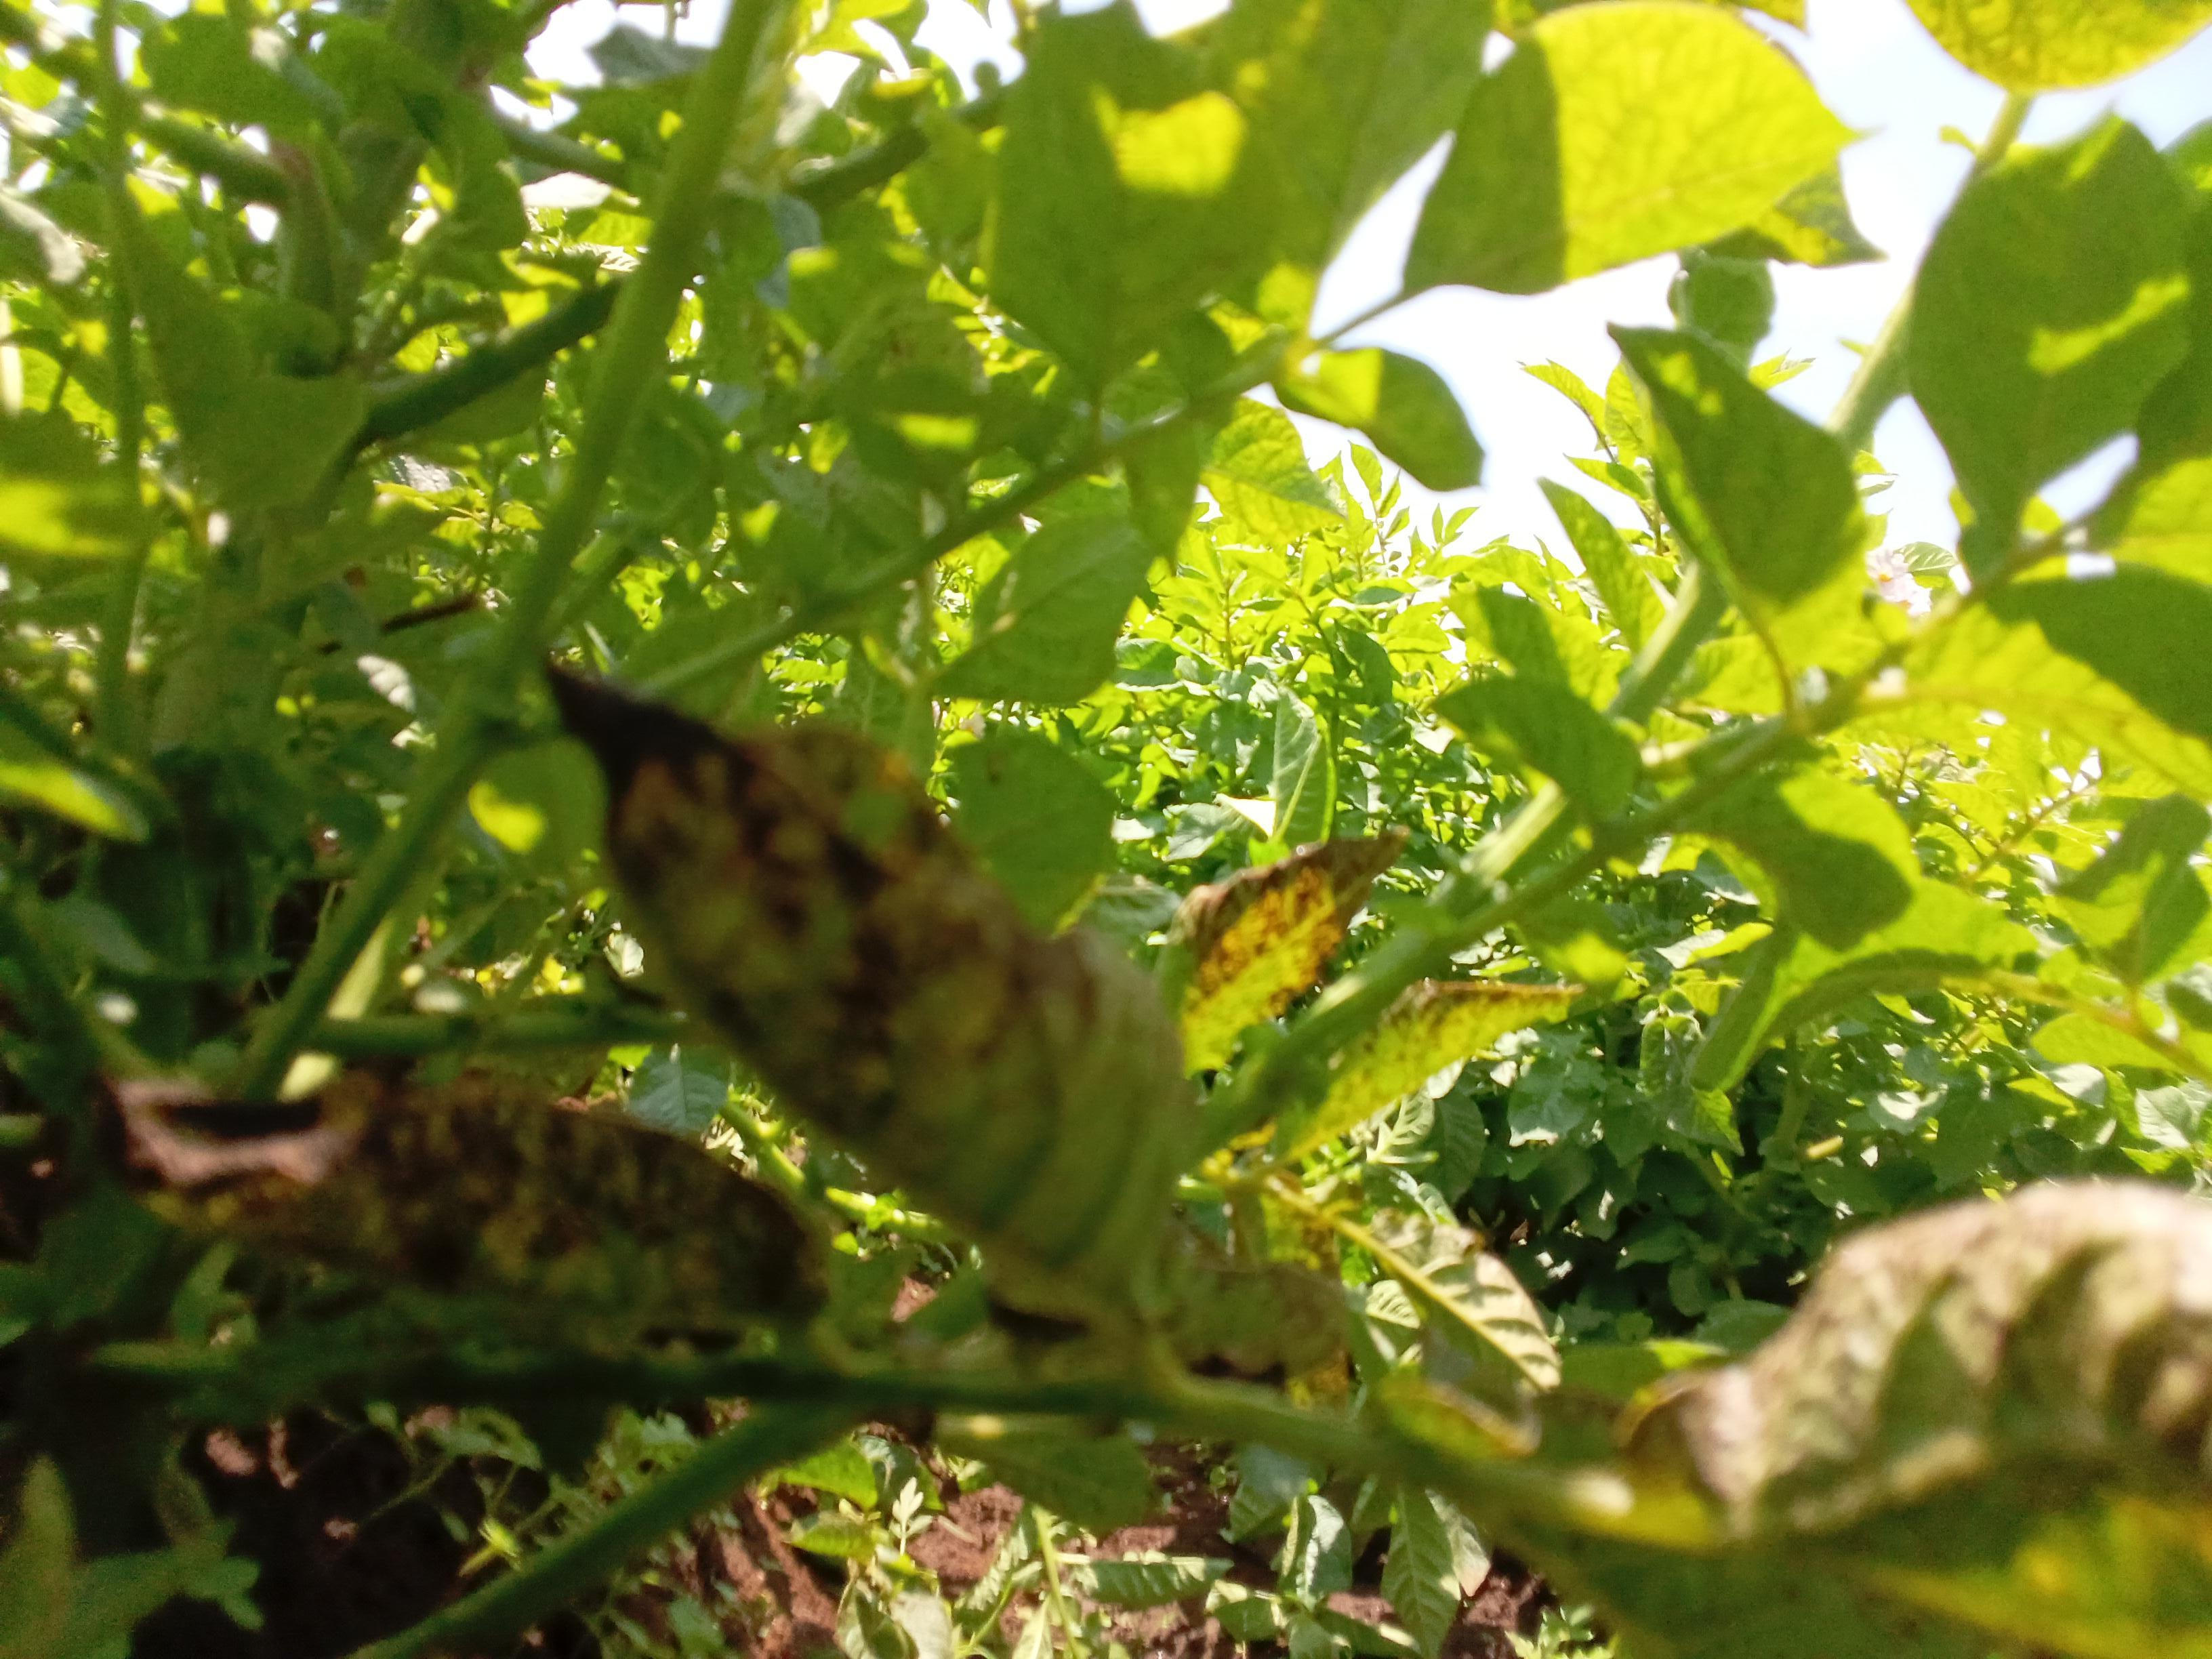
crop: potato
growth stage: flowering
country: Kenya
